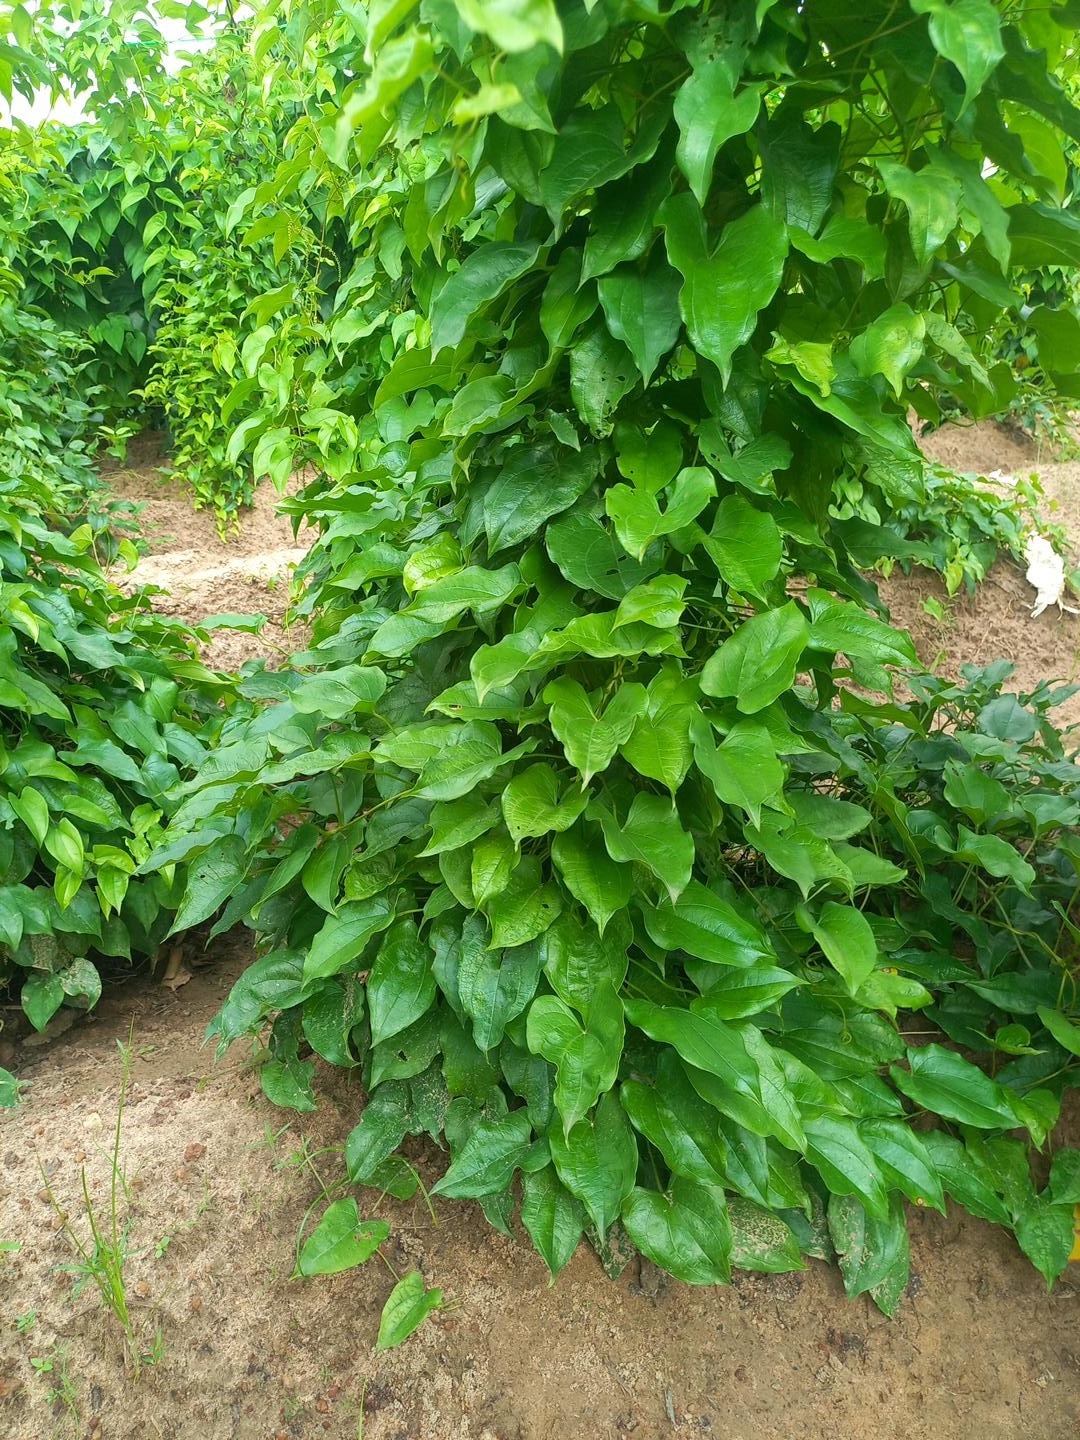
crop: yam
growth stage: vegetative
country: Nigeria
